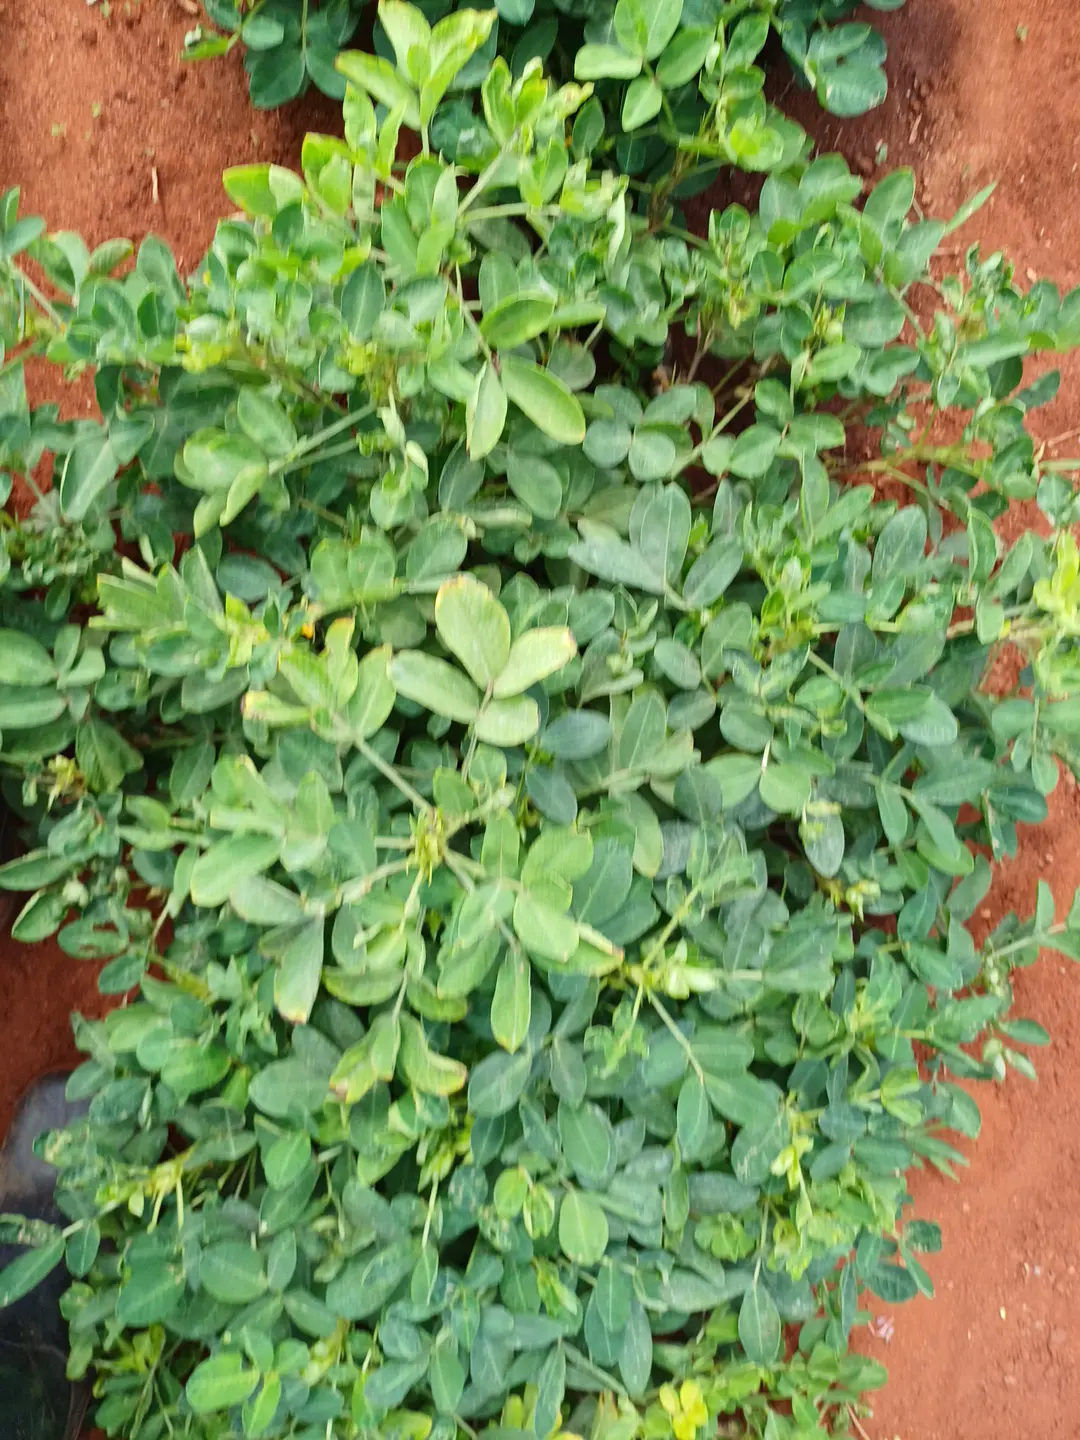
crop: groundnut
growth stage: pegging
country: Kenya
